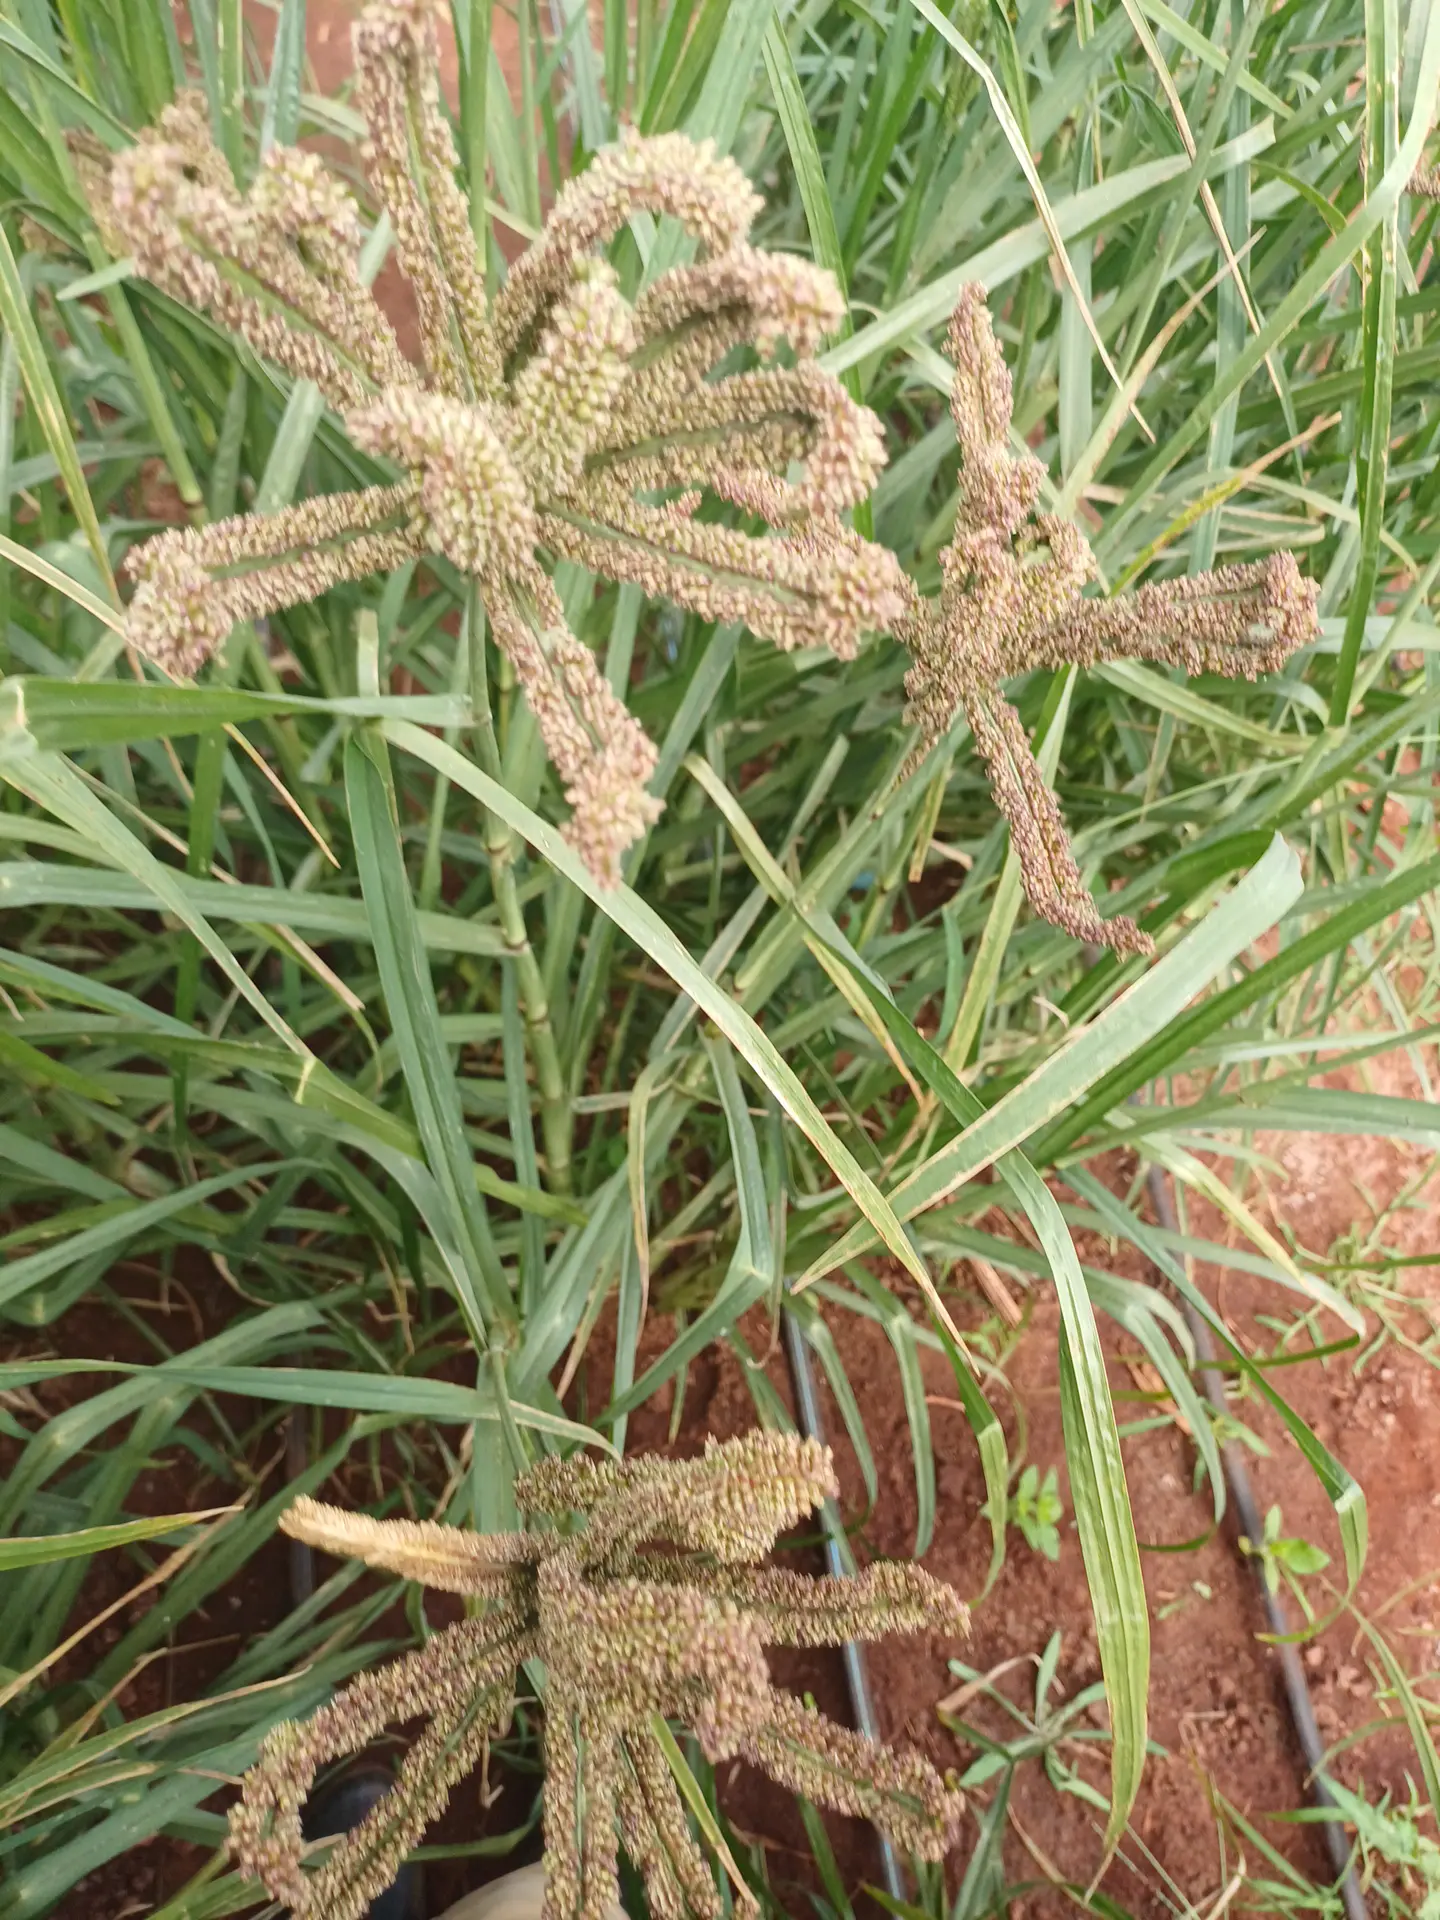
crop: finger millet
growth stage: filling grain
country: Kenya
